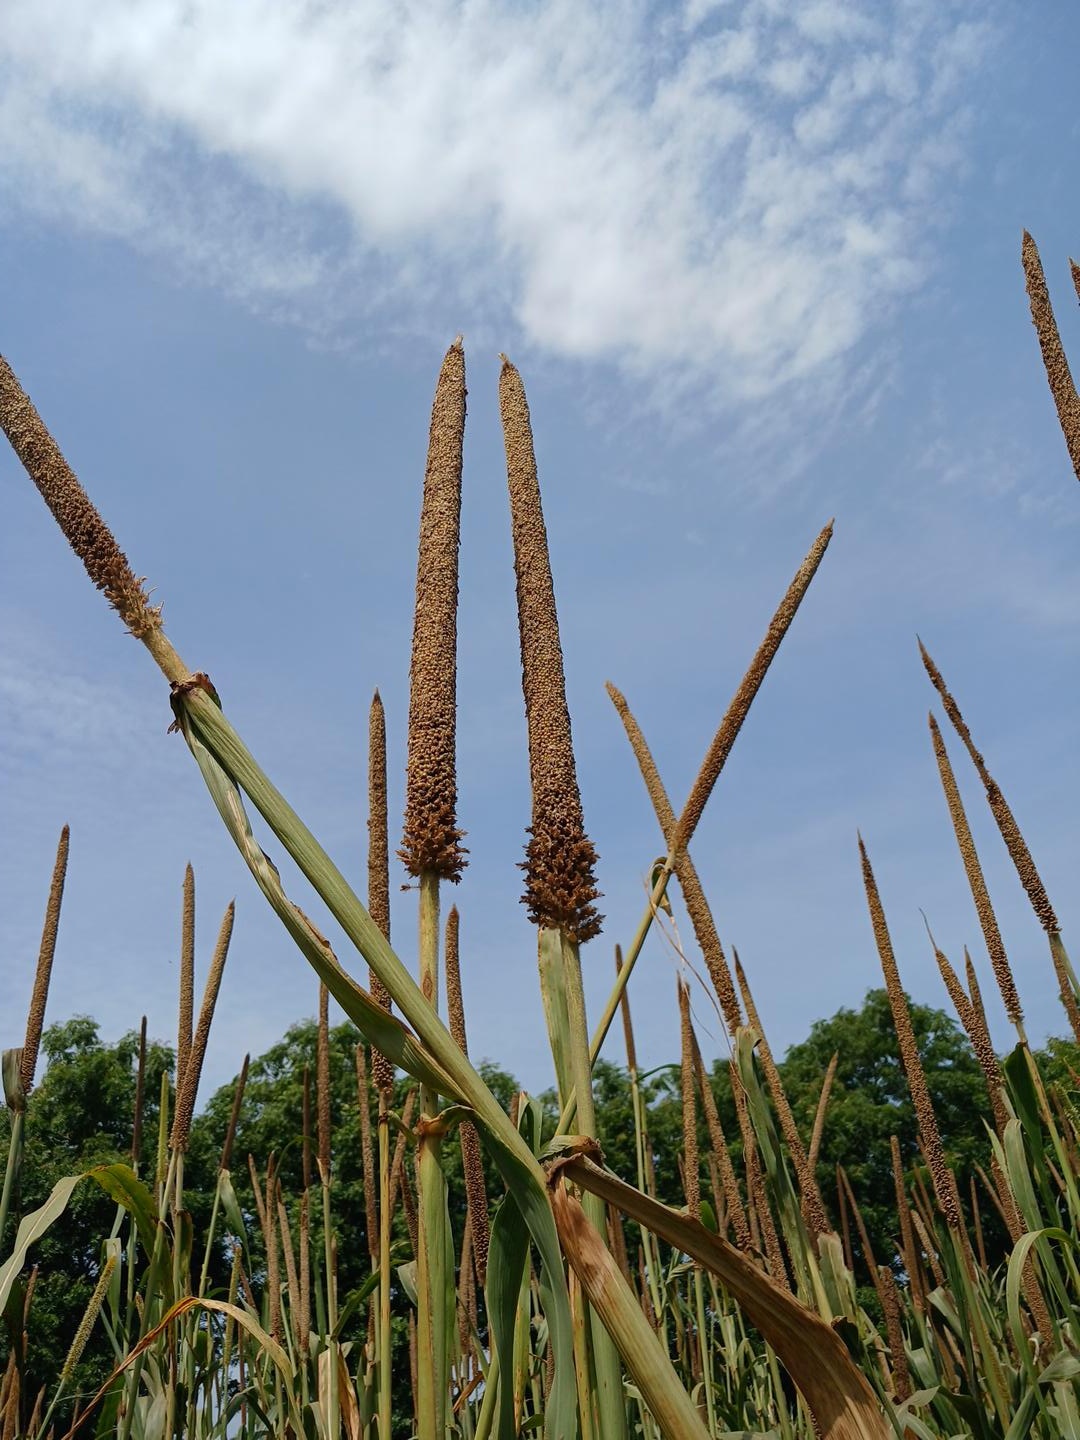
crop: pearl millet
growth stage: maturity
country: Senegal
